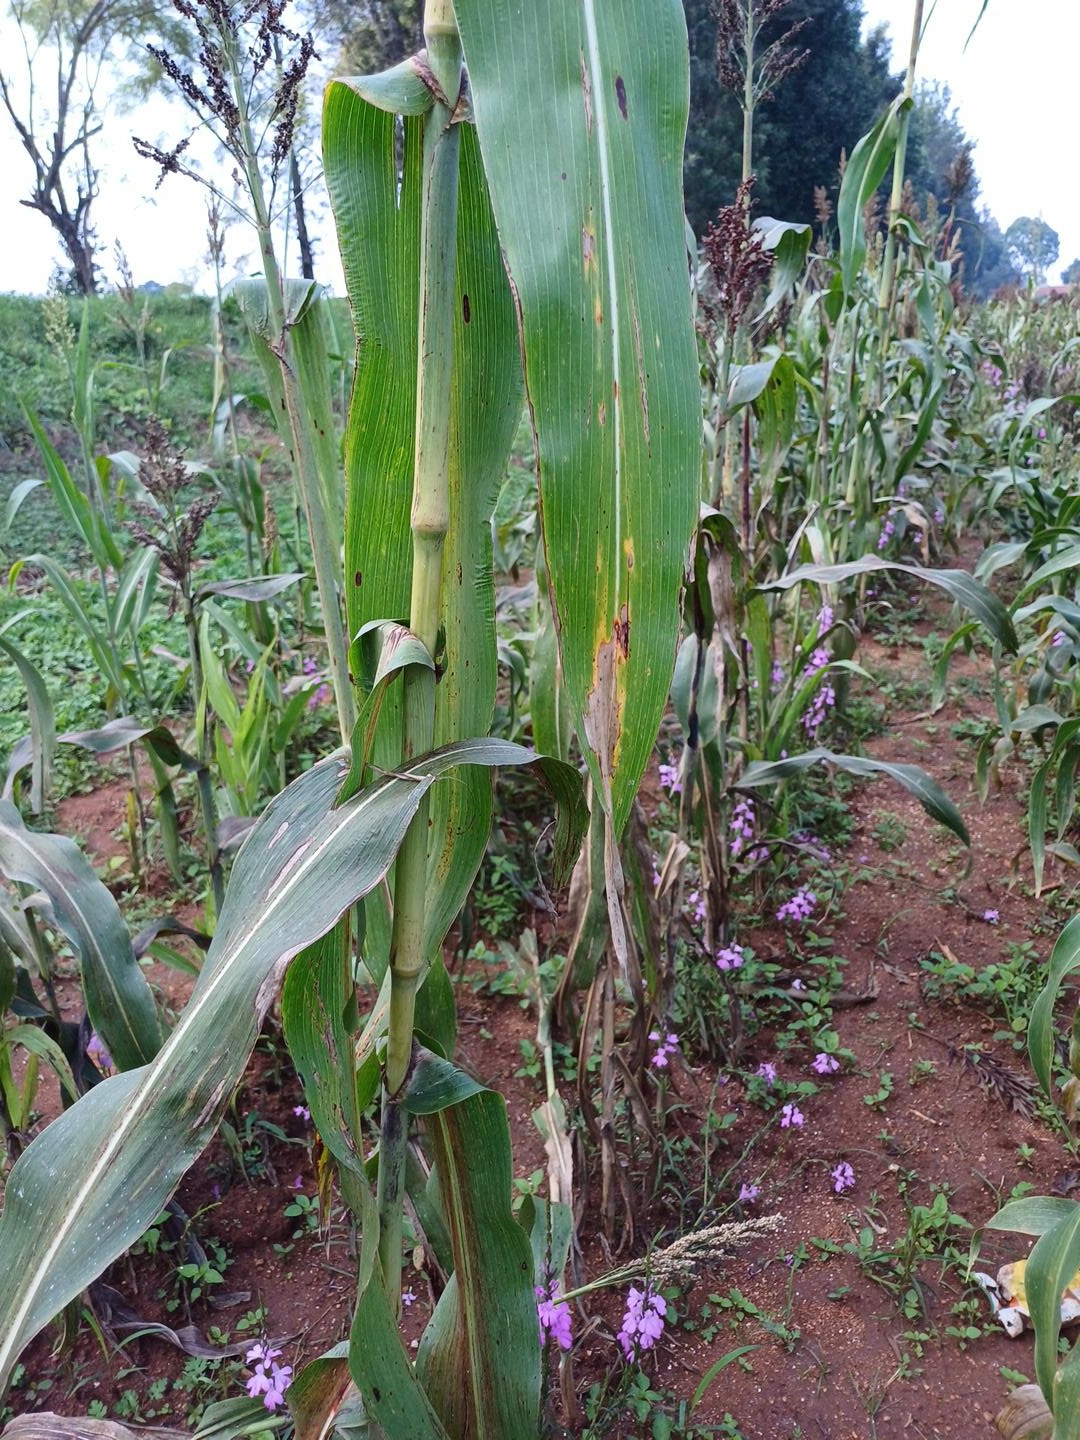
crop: sorghum
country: Kenya
